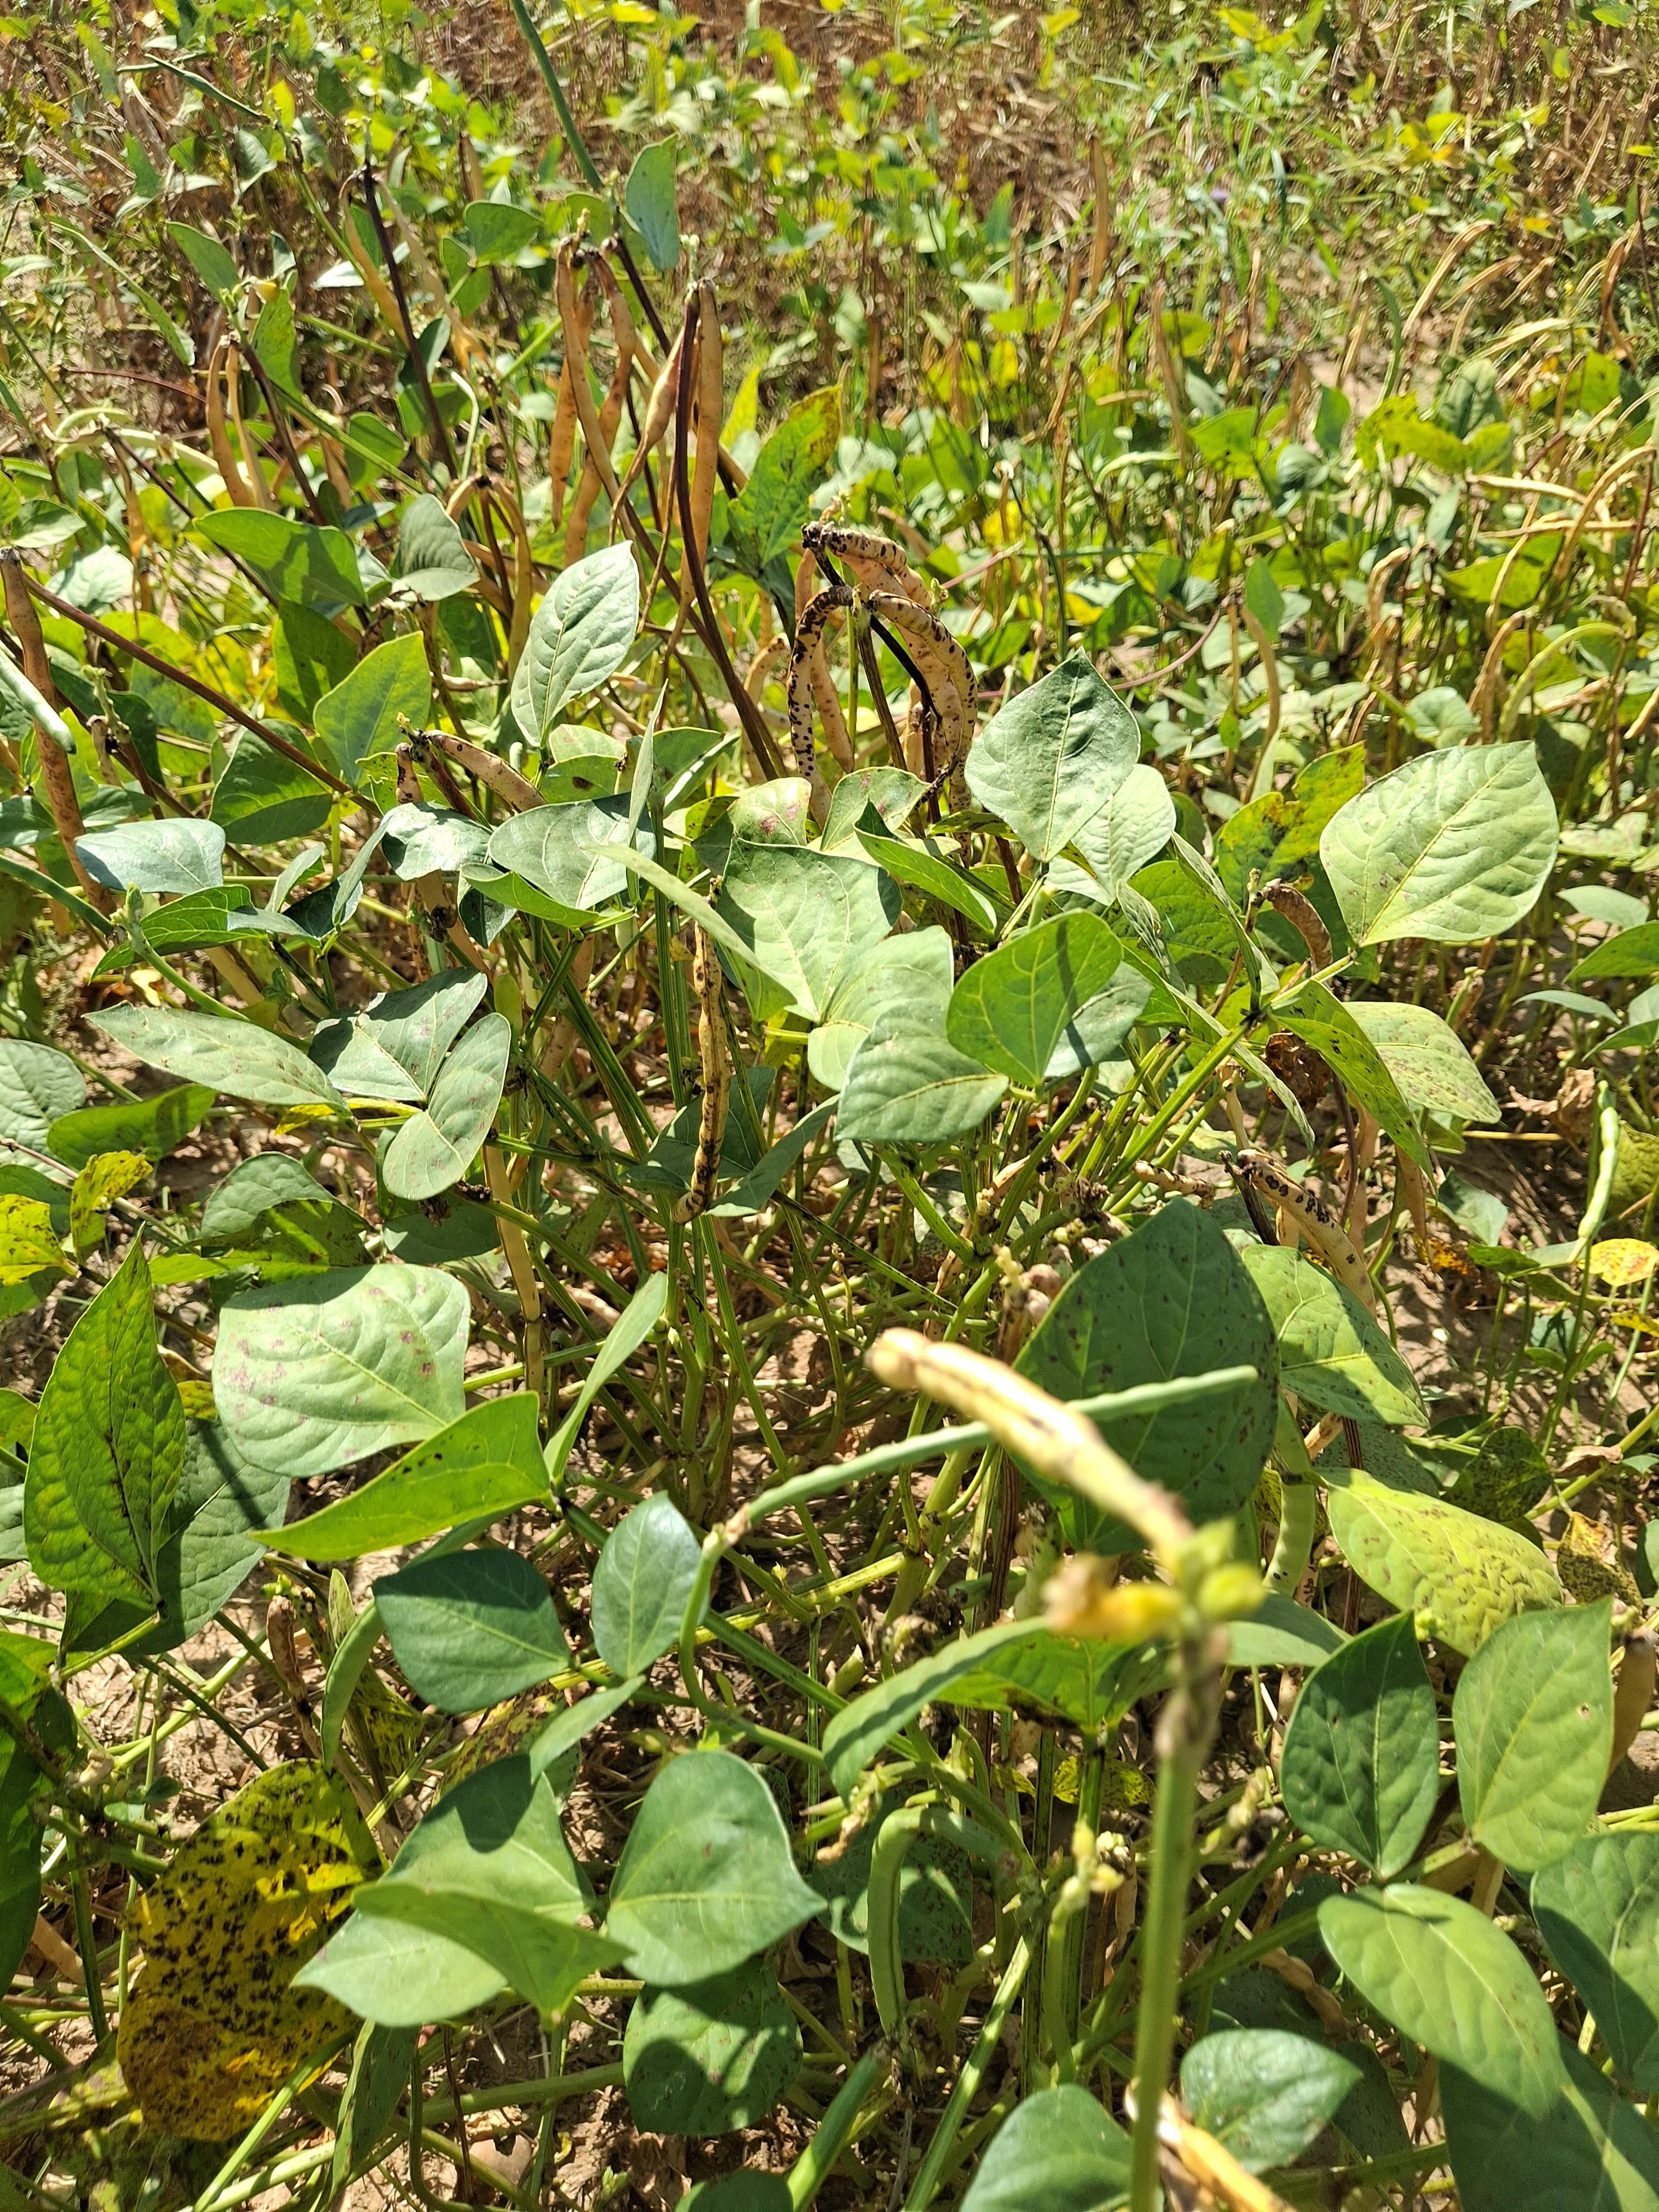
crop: cowpea
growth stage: maturity
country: Nigeria
